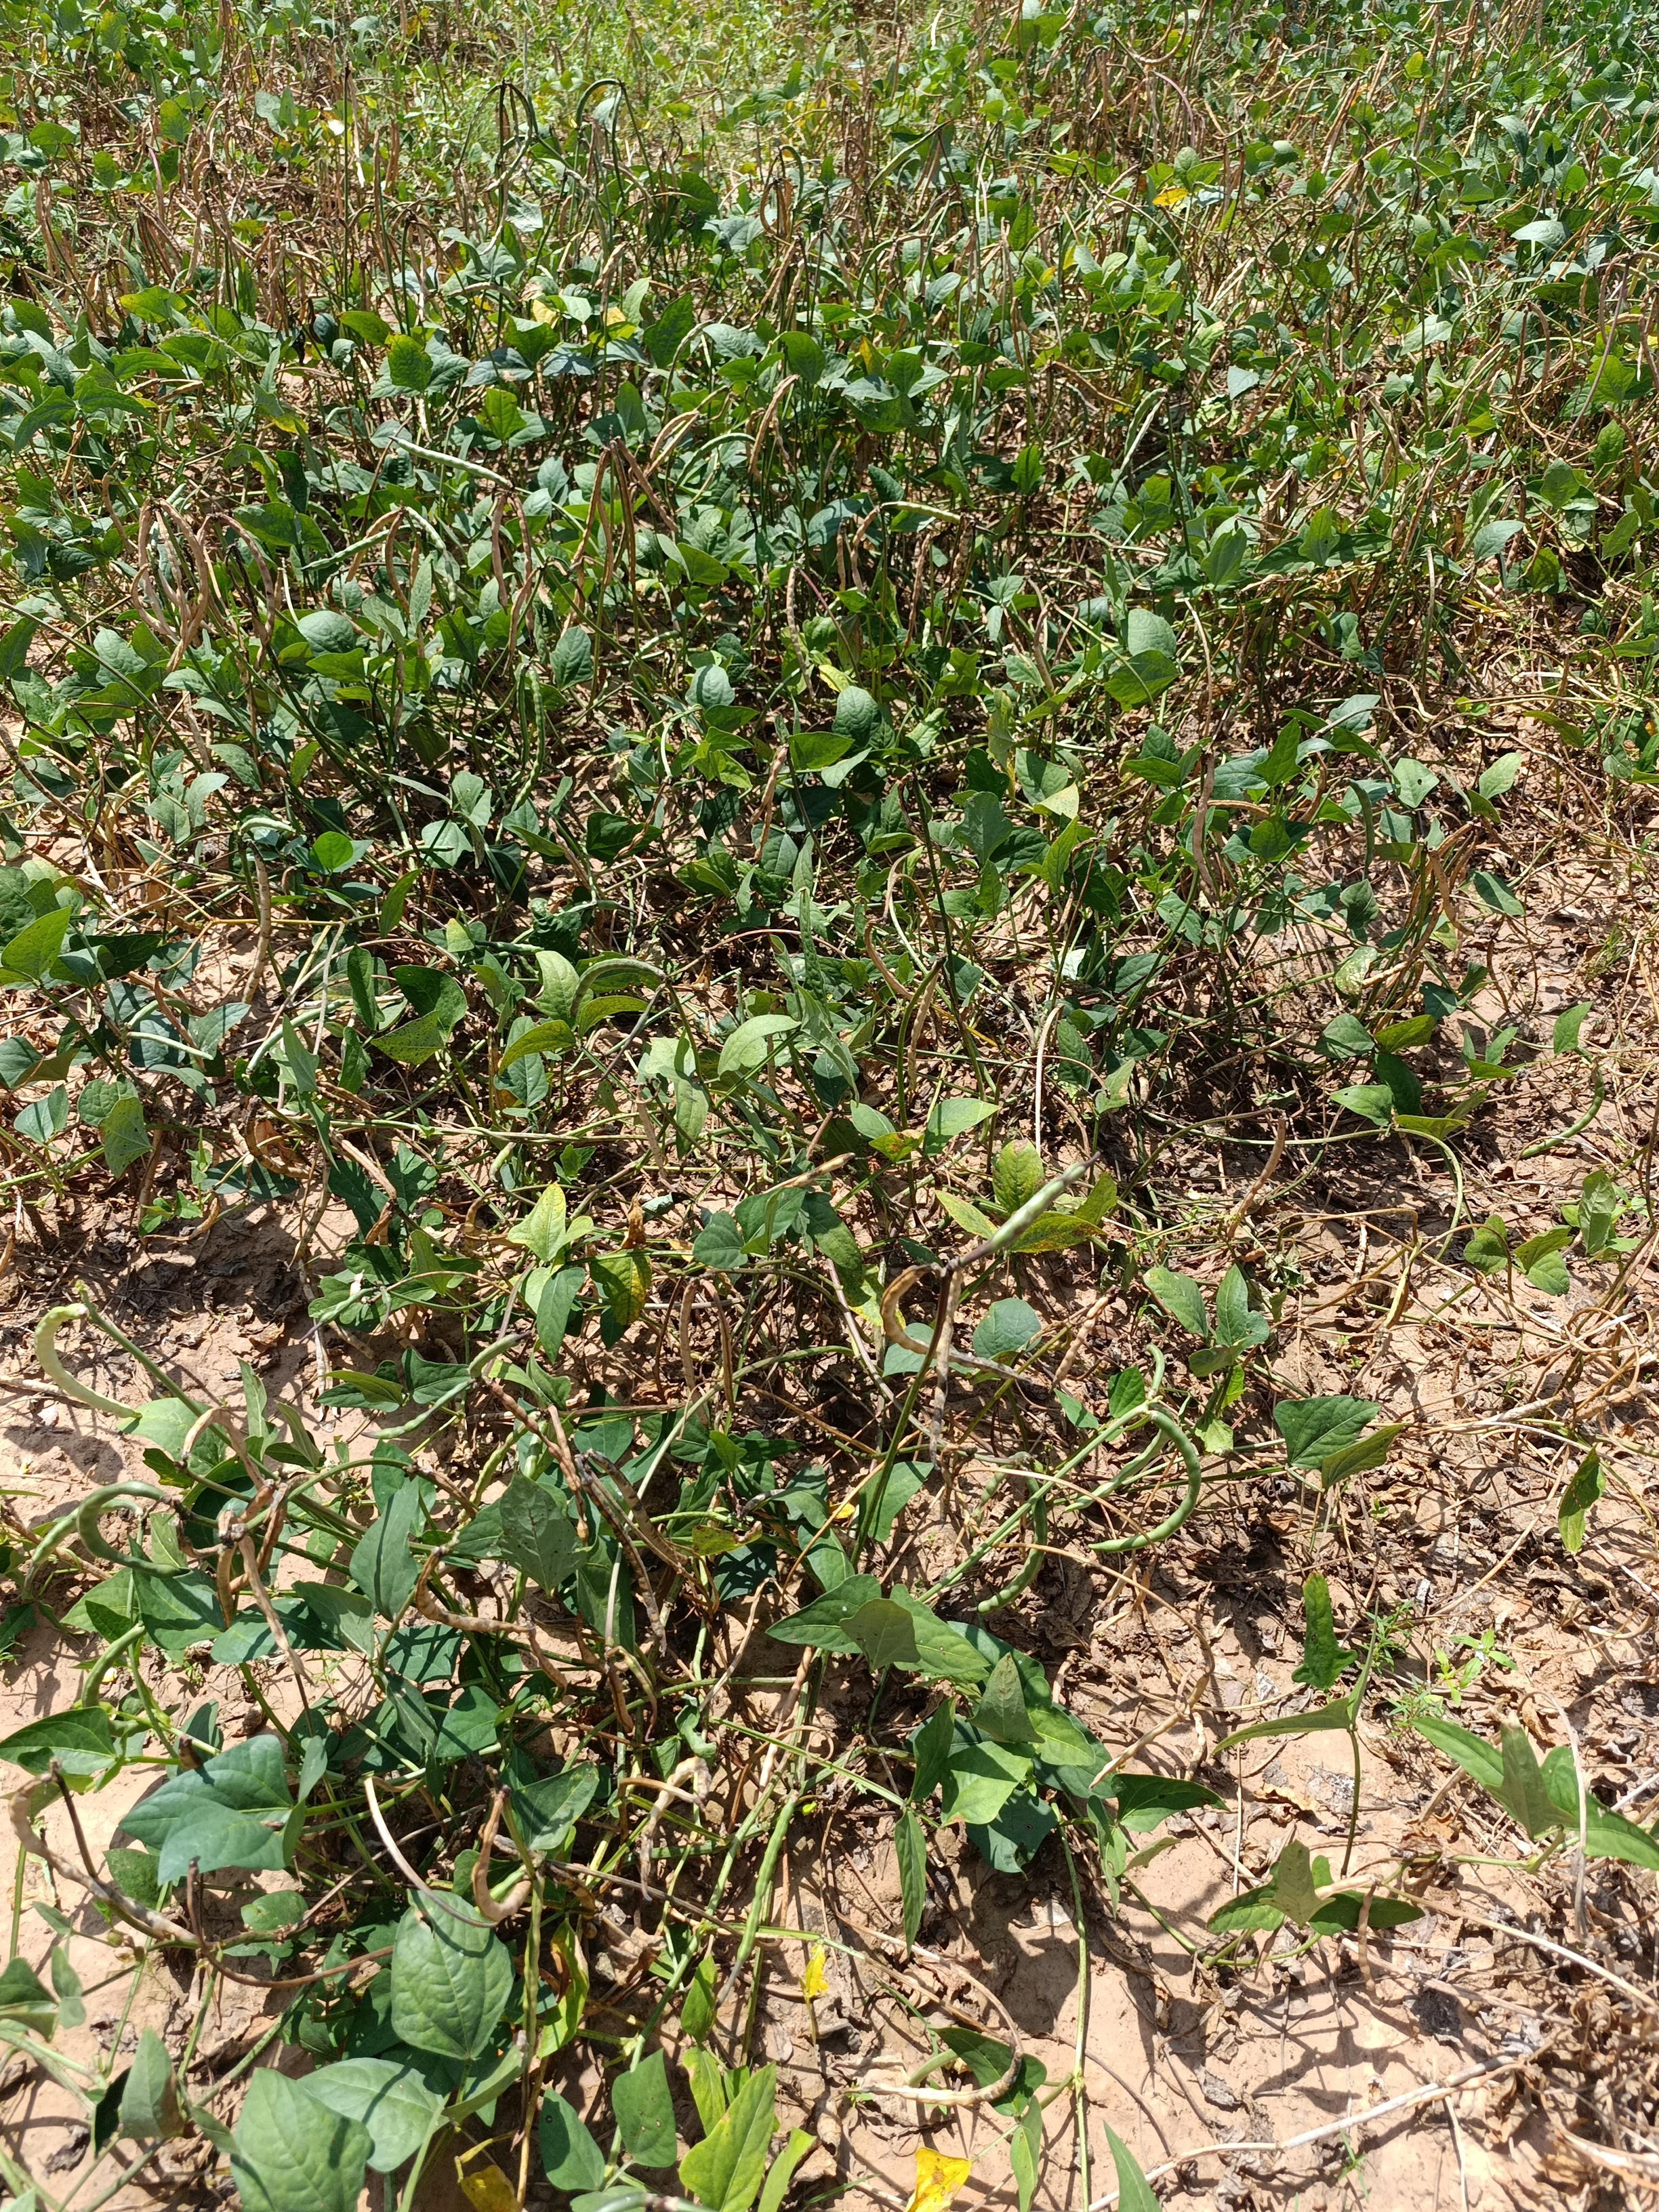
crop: cowpea
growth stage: maturity
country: Nigeria
